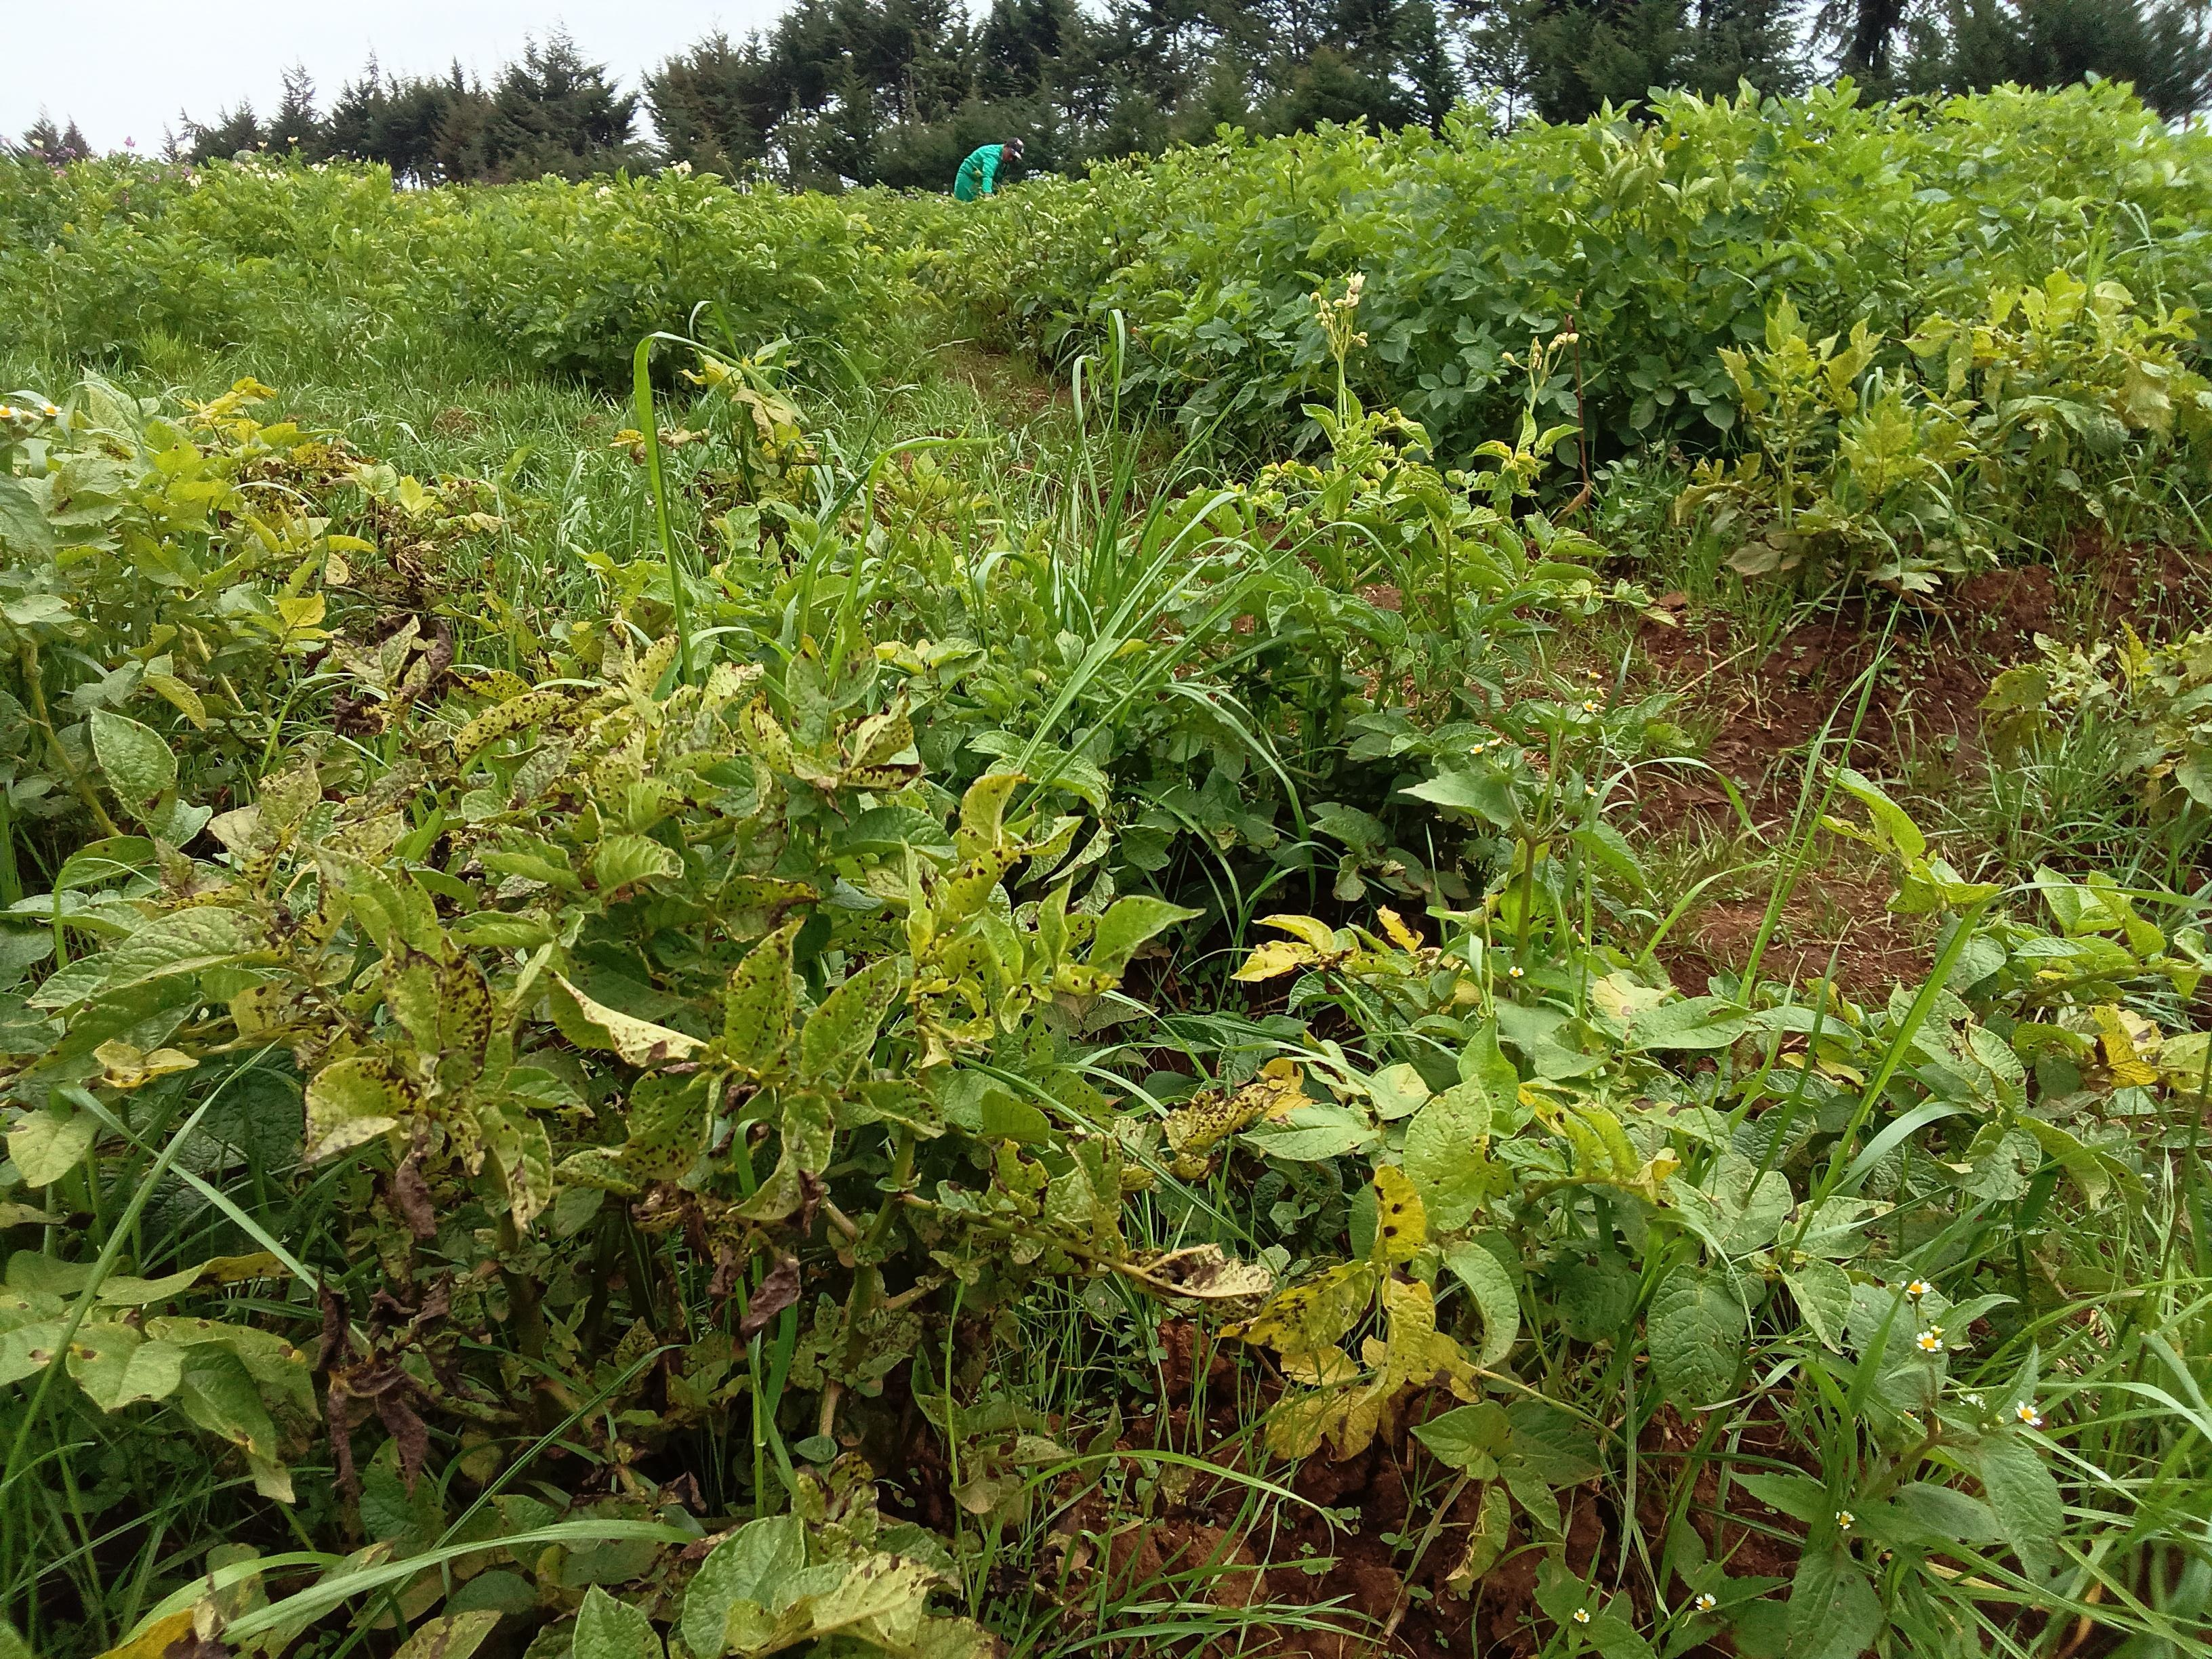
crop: potato
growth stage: harvest maturity
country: Kenya
